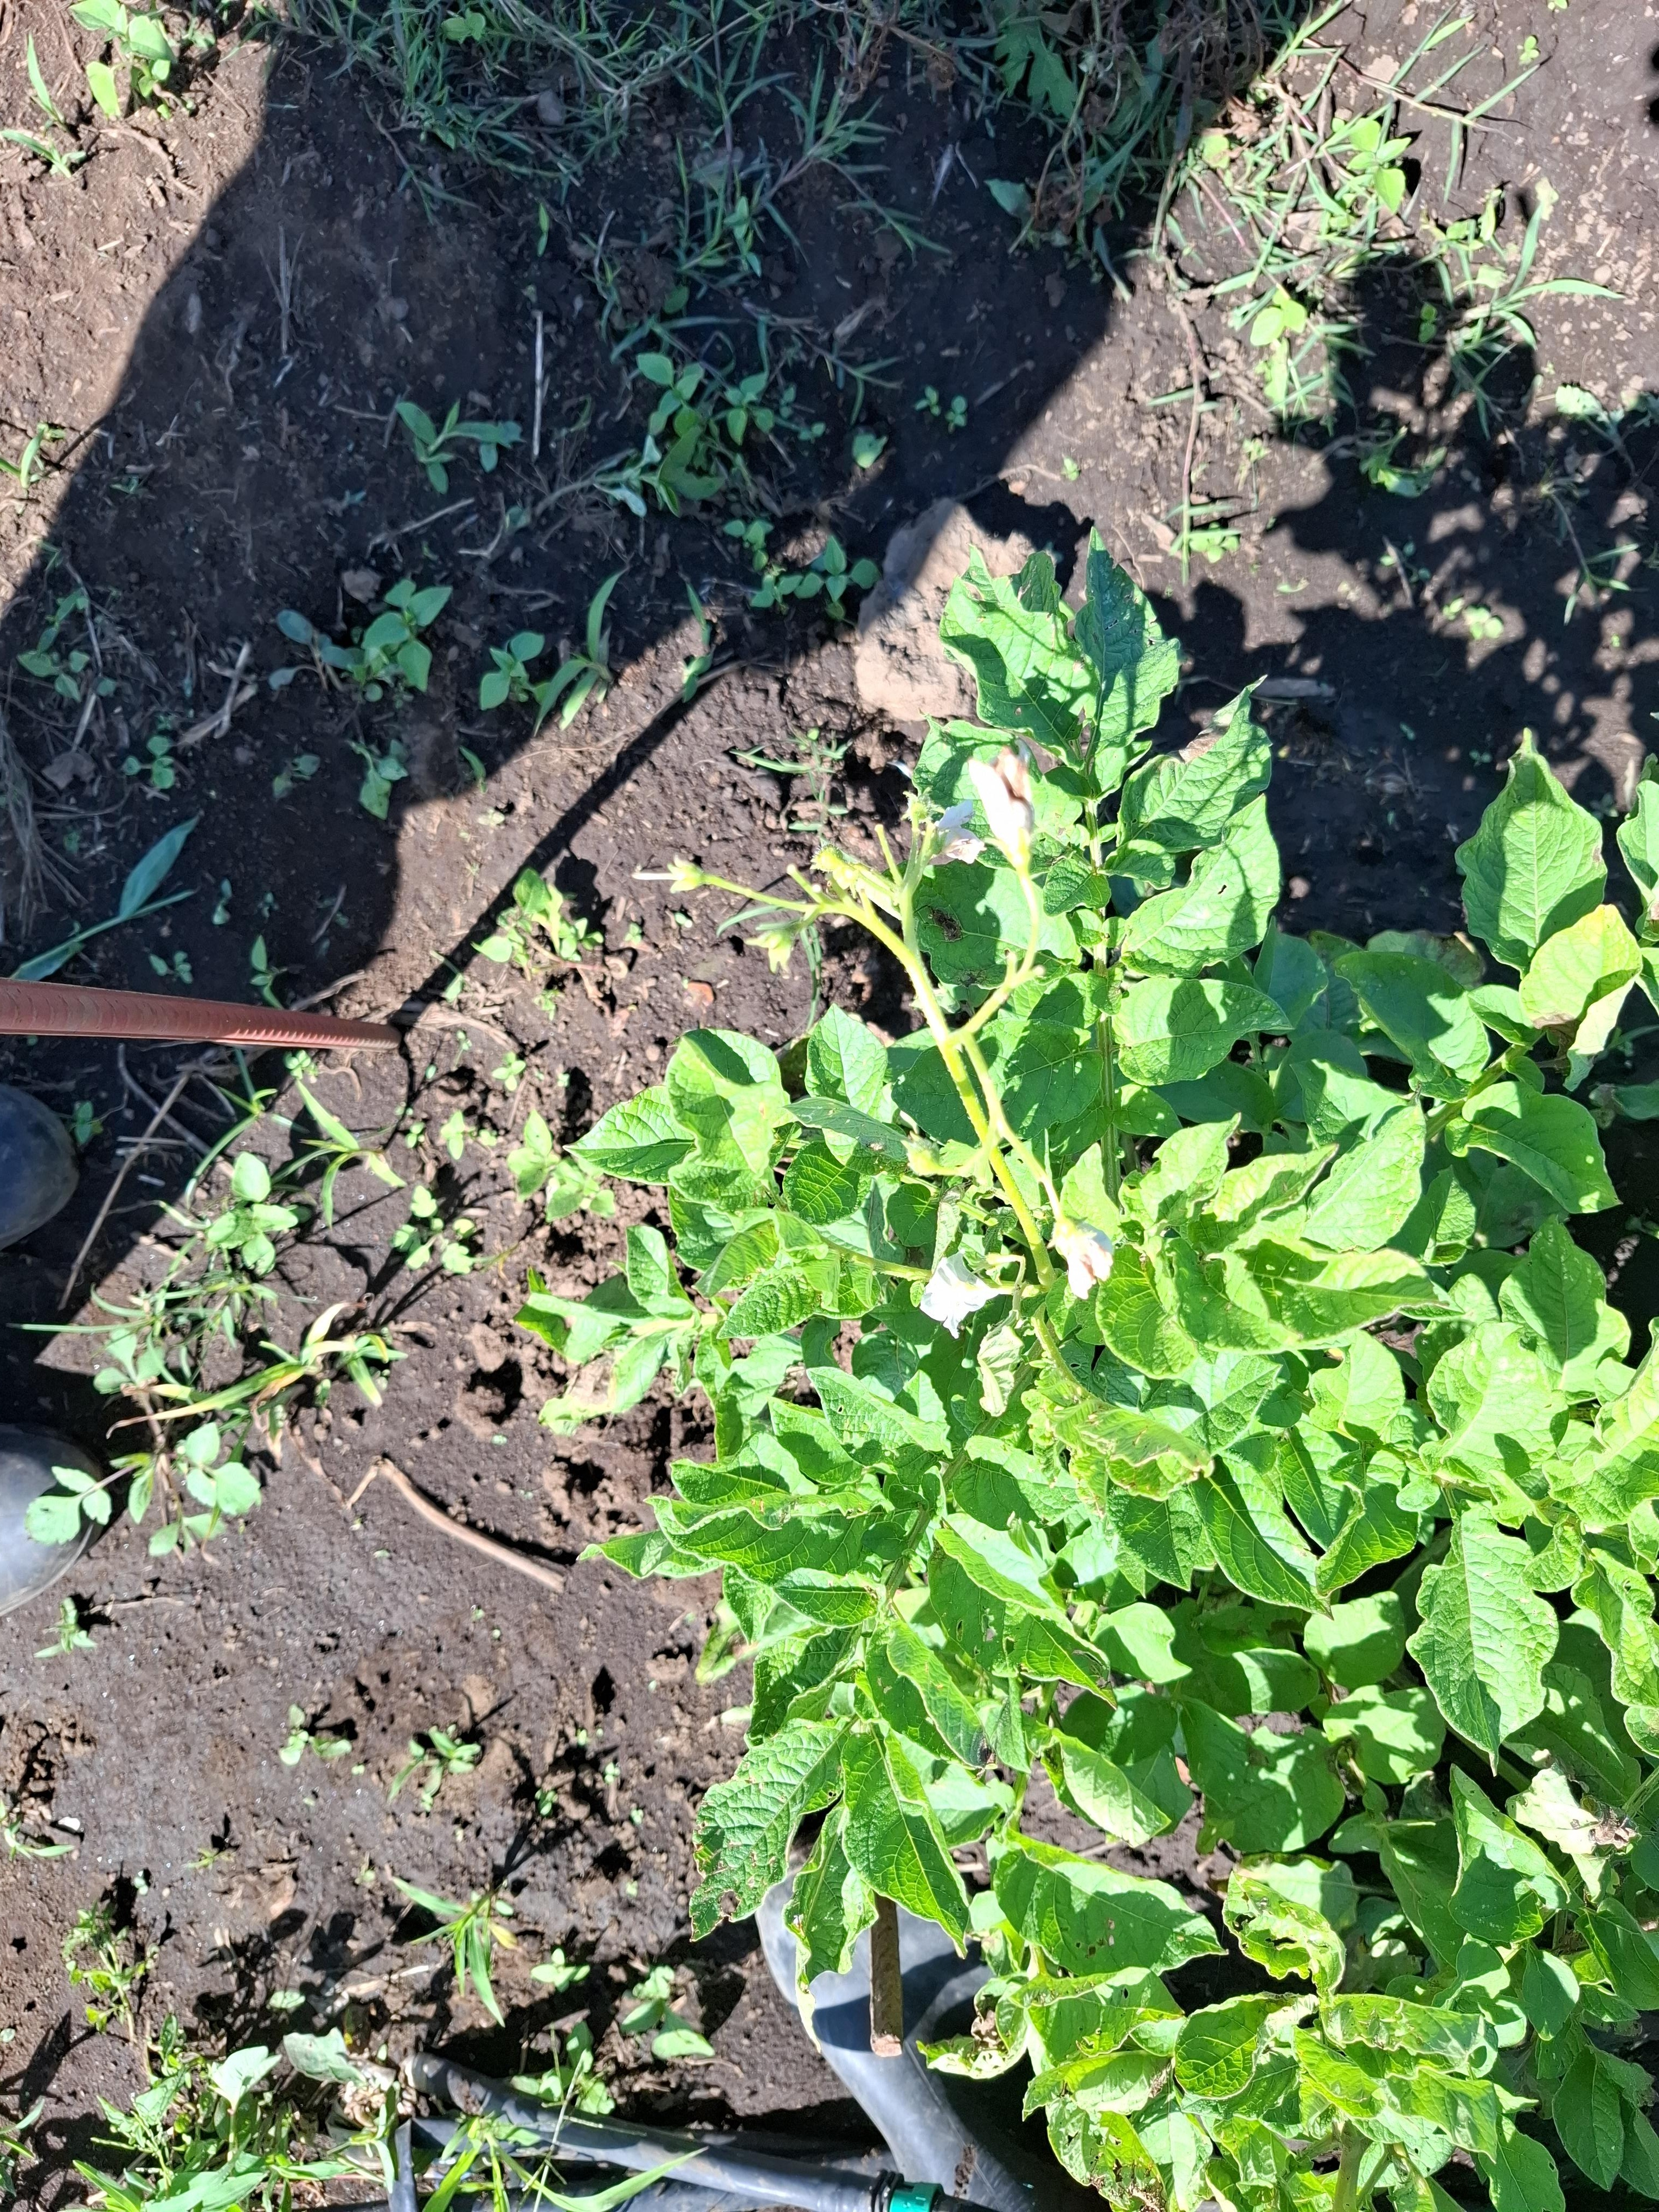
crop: potato
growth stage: flowering
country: Tanzania
